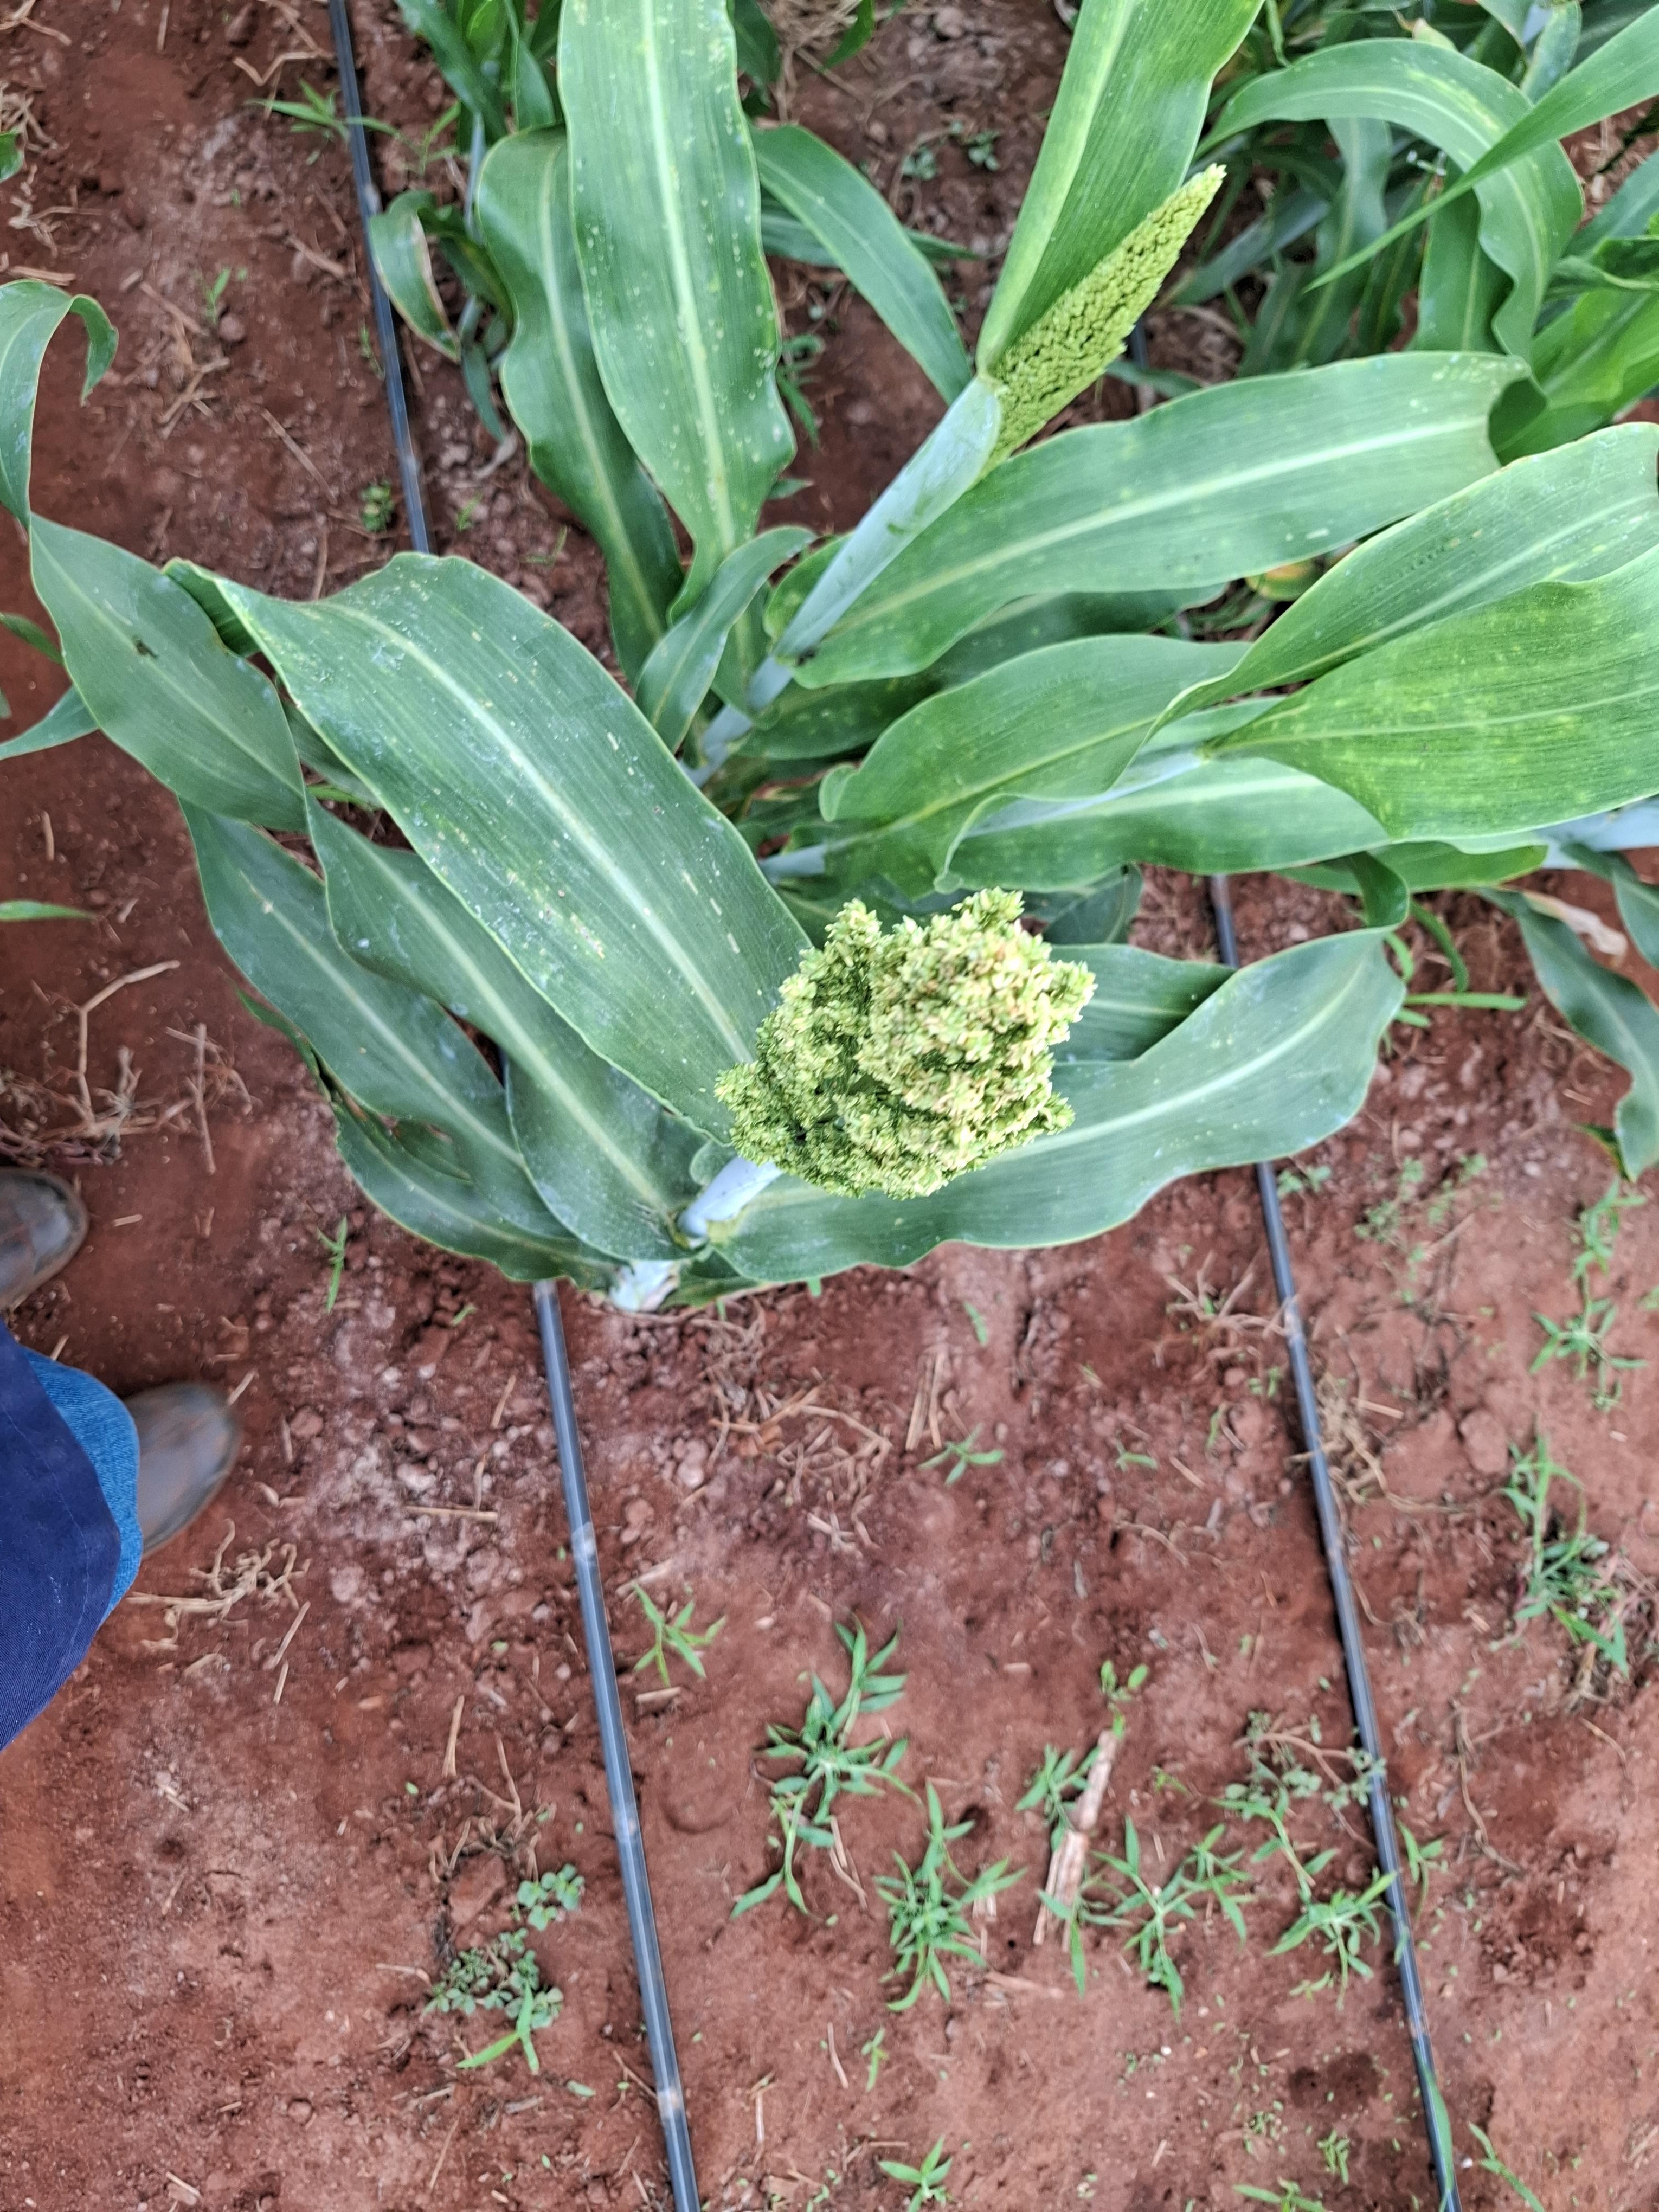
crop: sorghum
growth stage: flowering
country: Kenya
